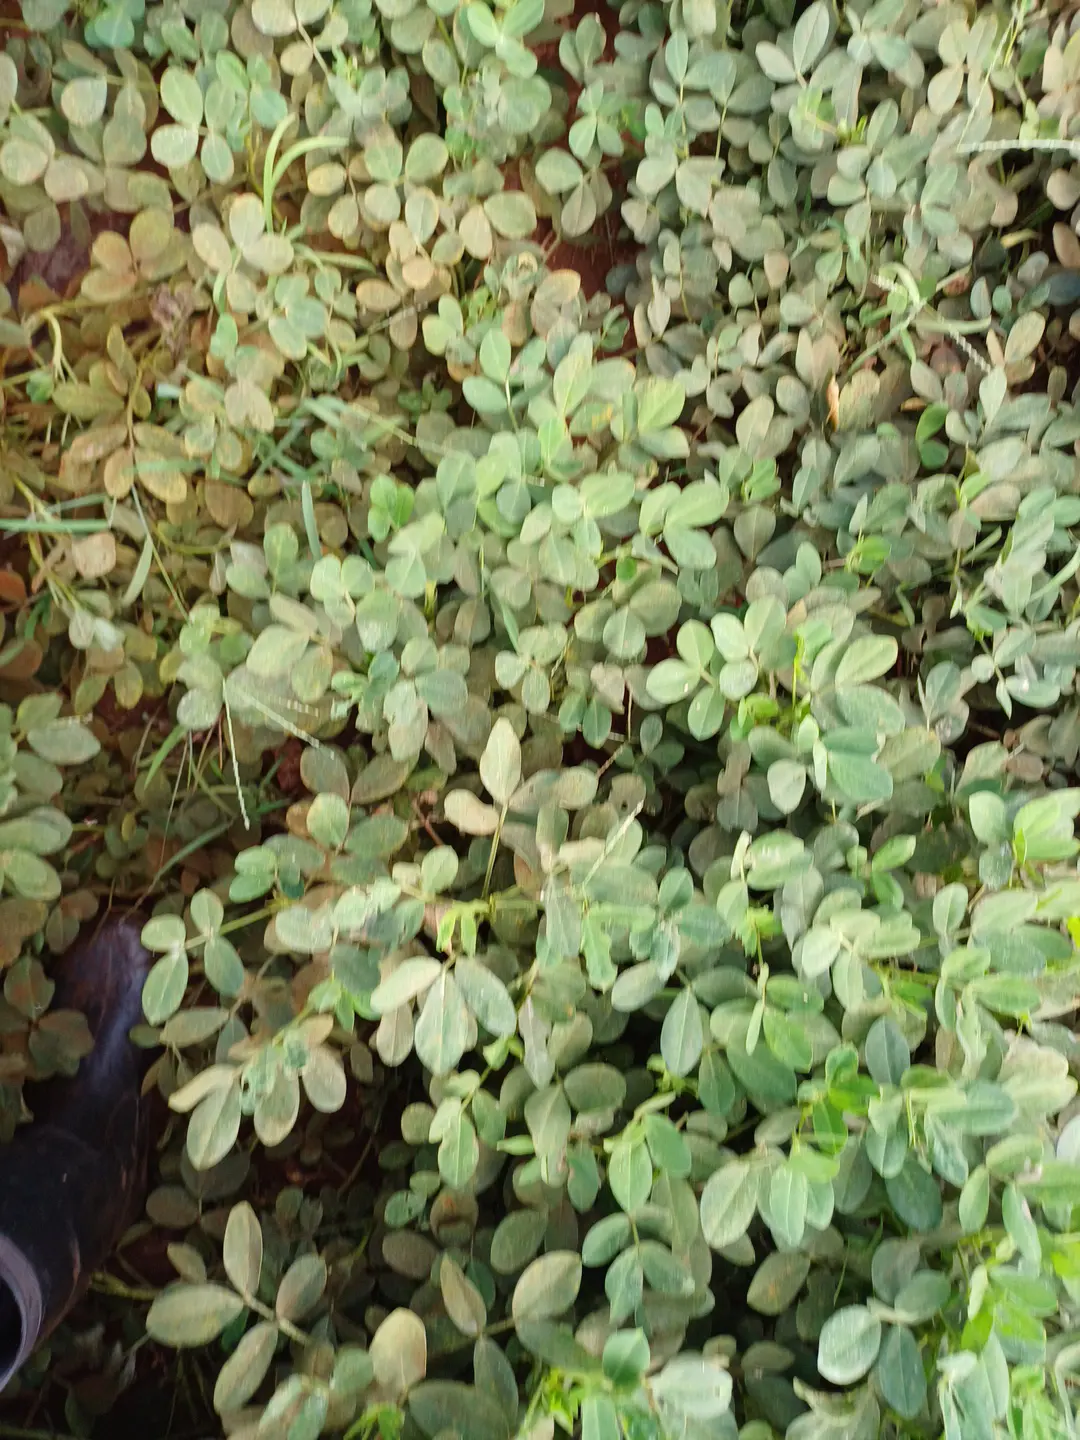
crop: groundnut
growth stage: pegging
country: Kenya
